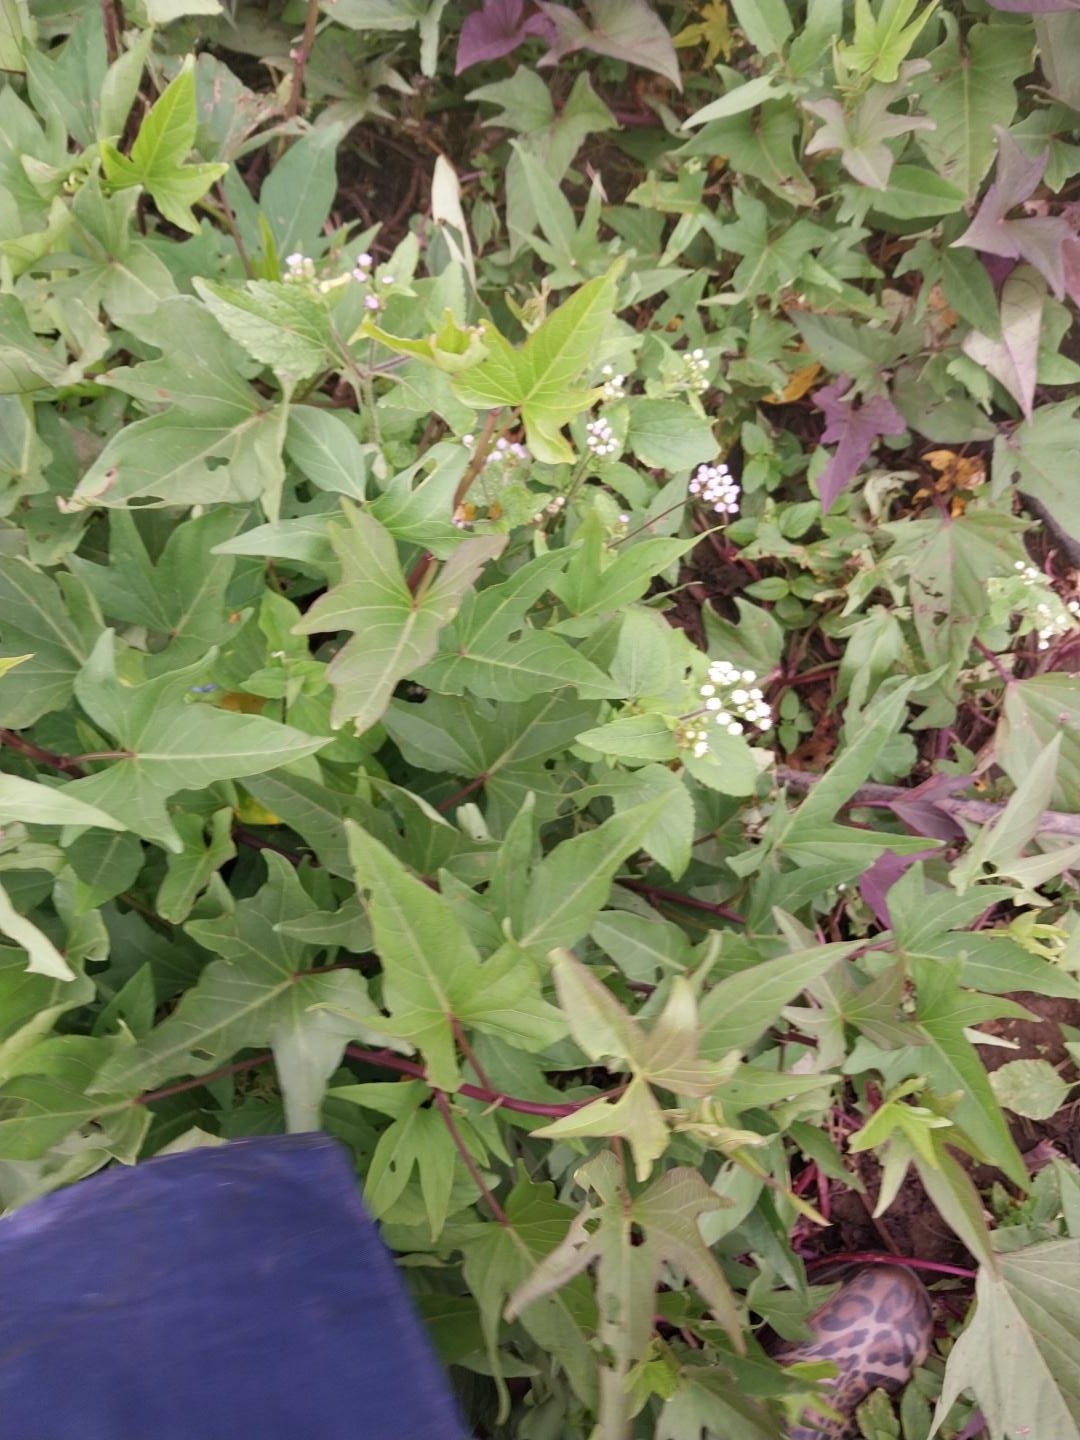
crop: sweet potato
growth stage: flowering
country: Tanzania
